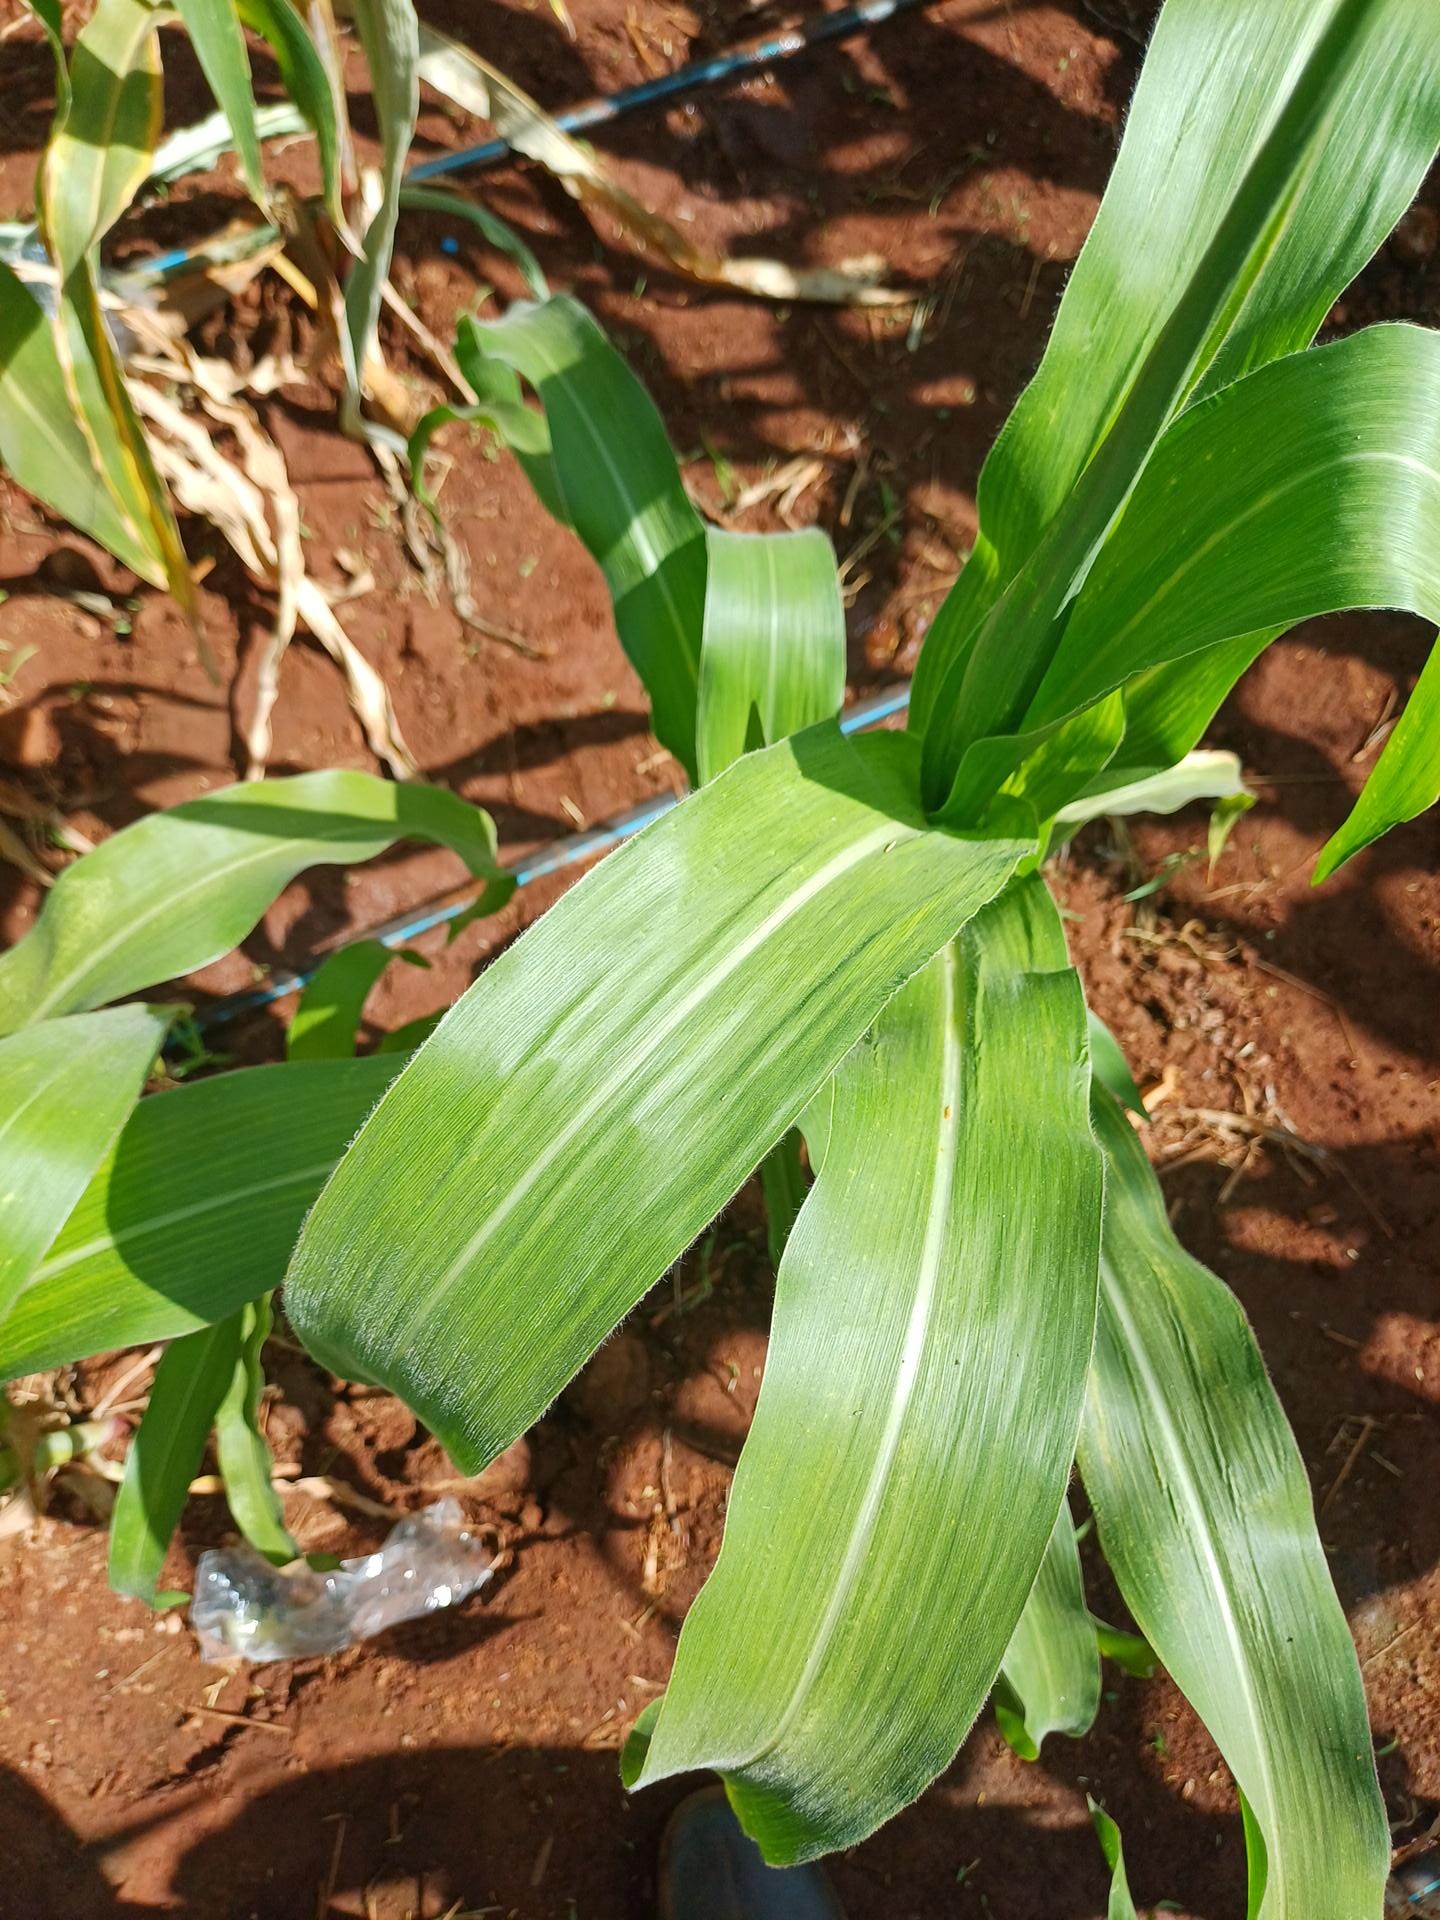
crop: maize
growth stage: vegetative
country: Kenya
